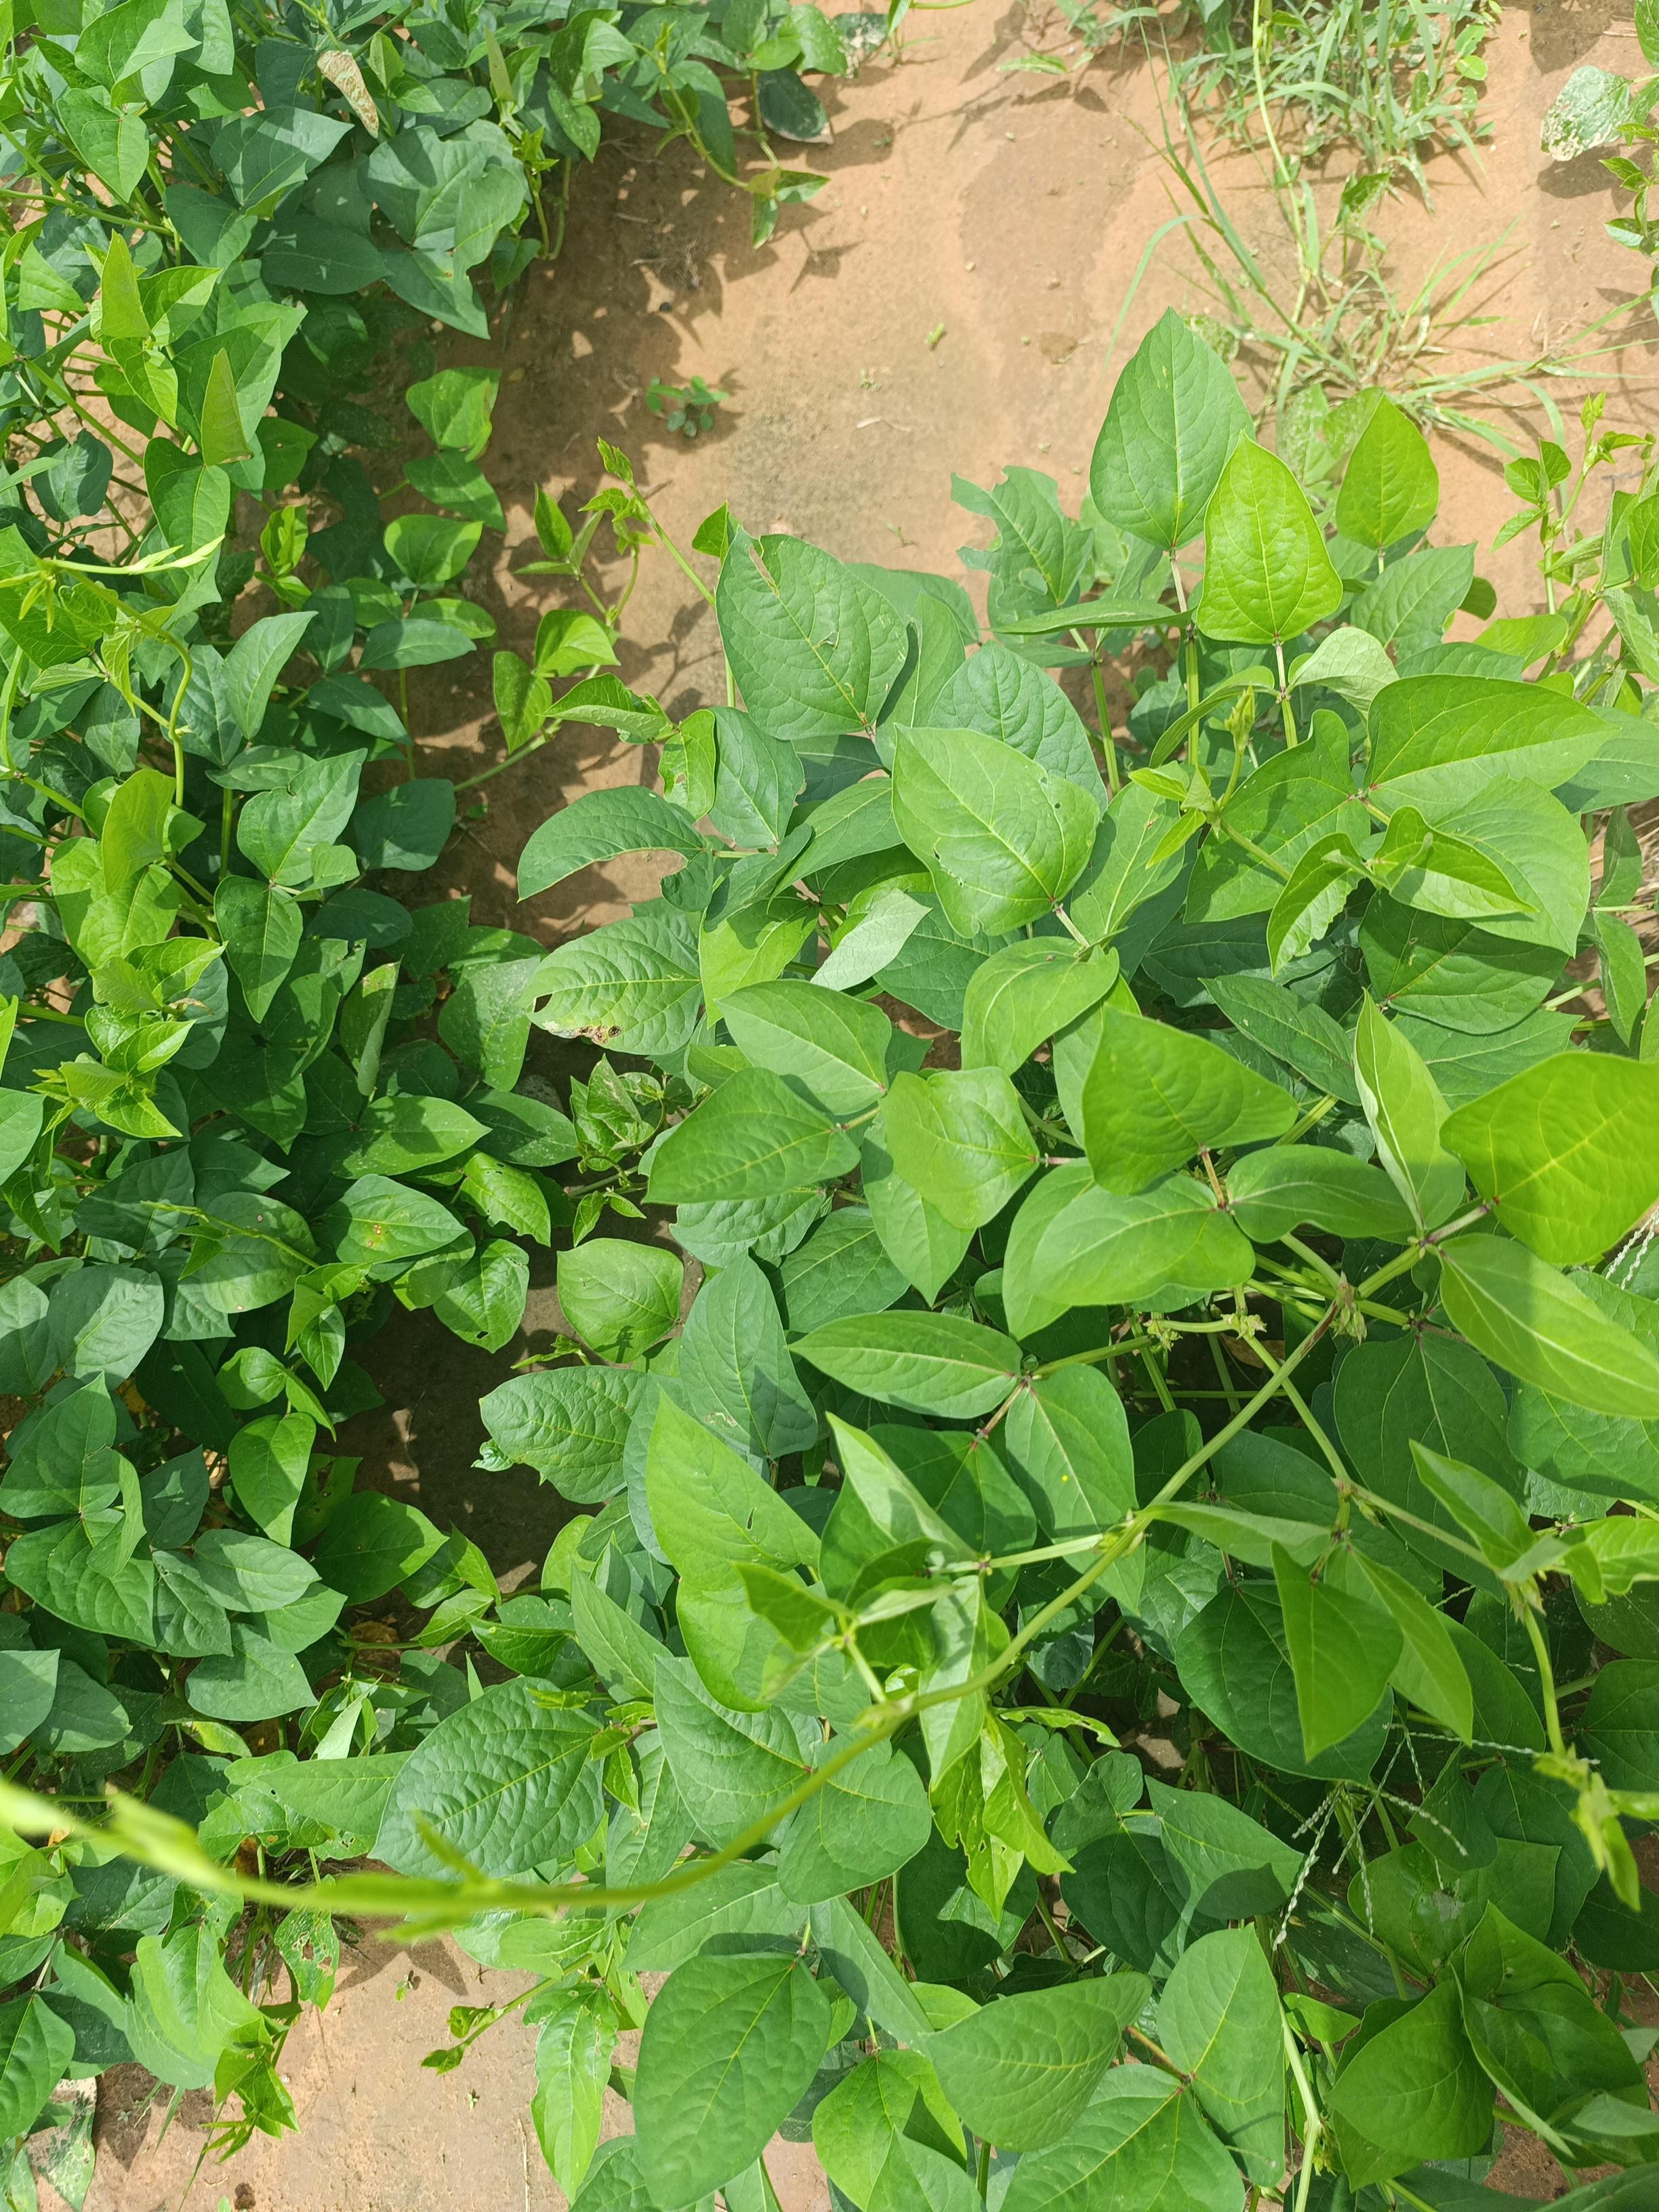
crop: cowpea
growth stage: vegetative
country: Nigeria
